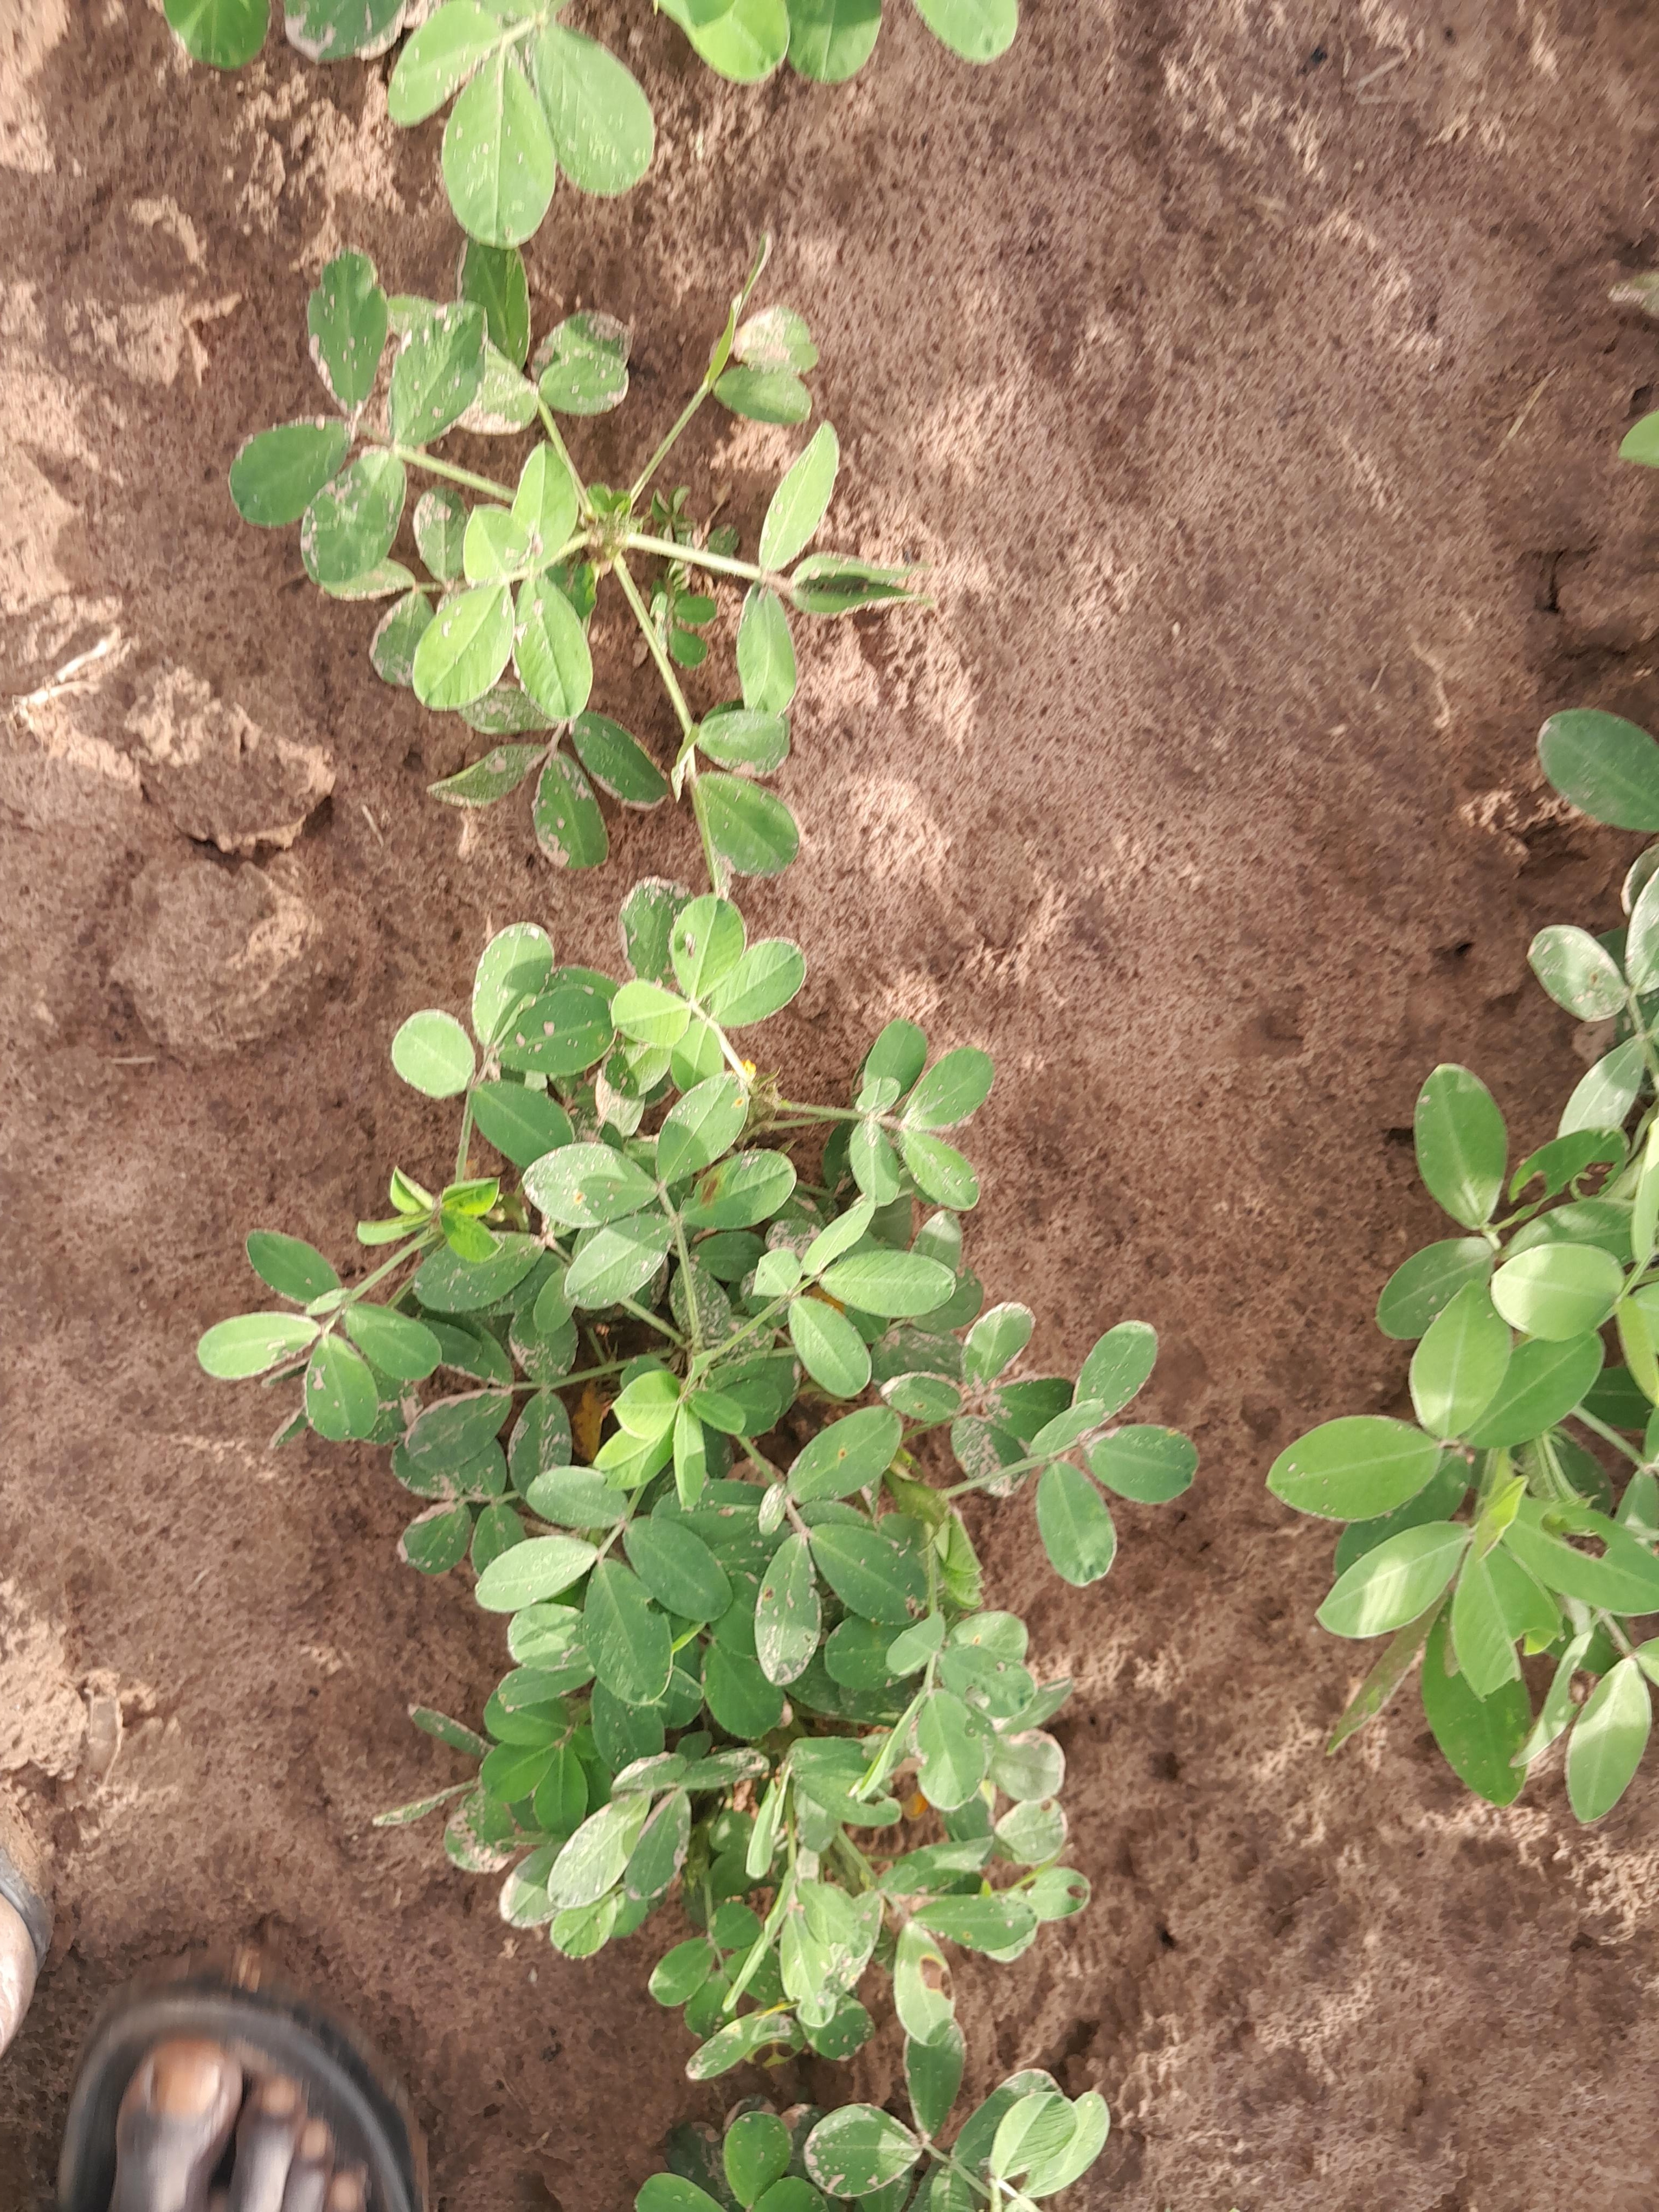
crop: groundnut
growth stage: flowering
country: Senegal
